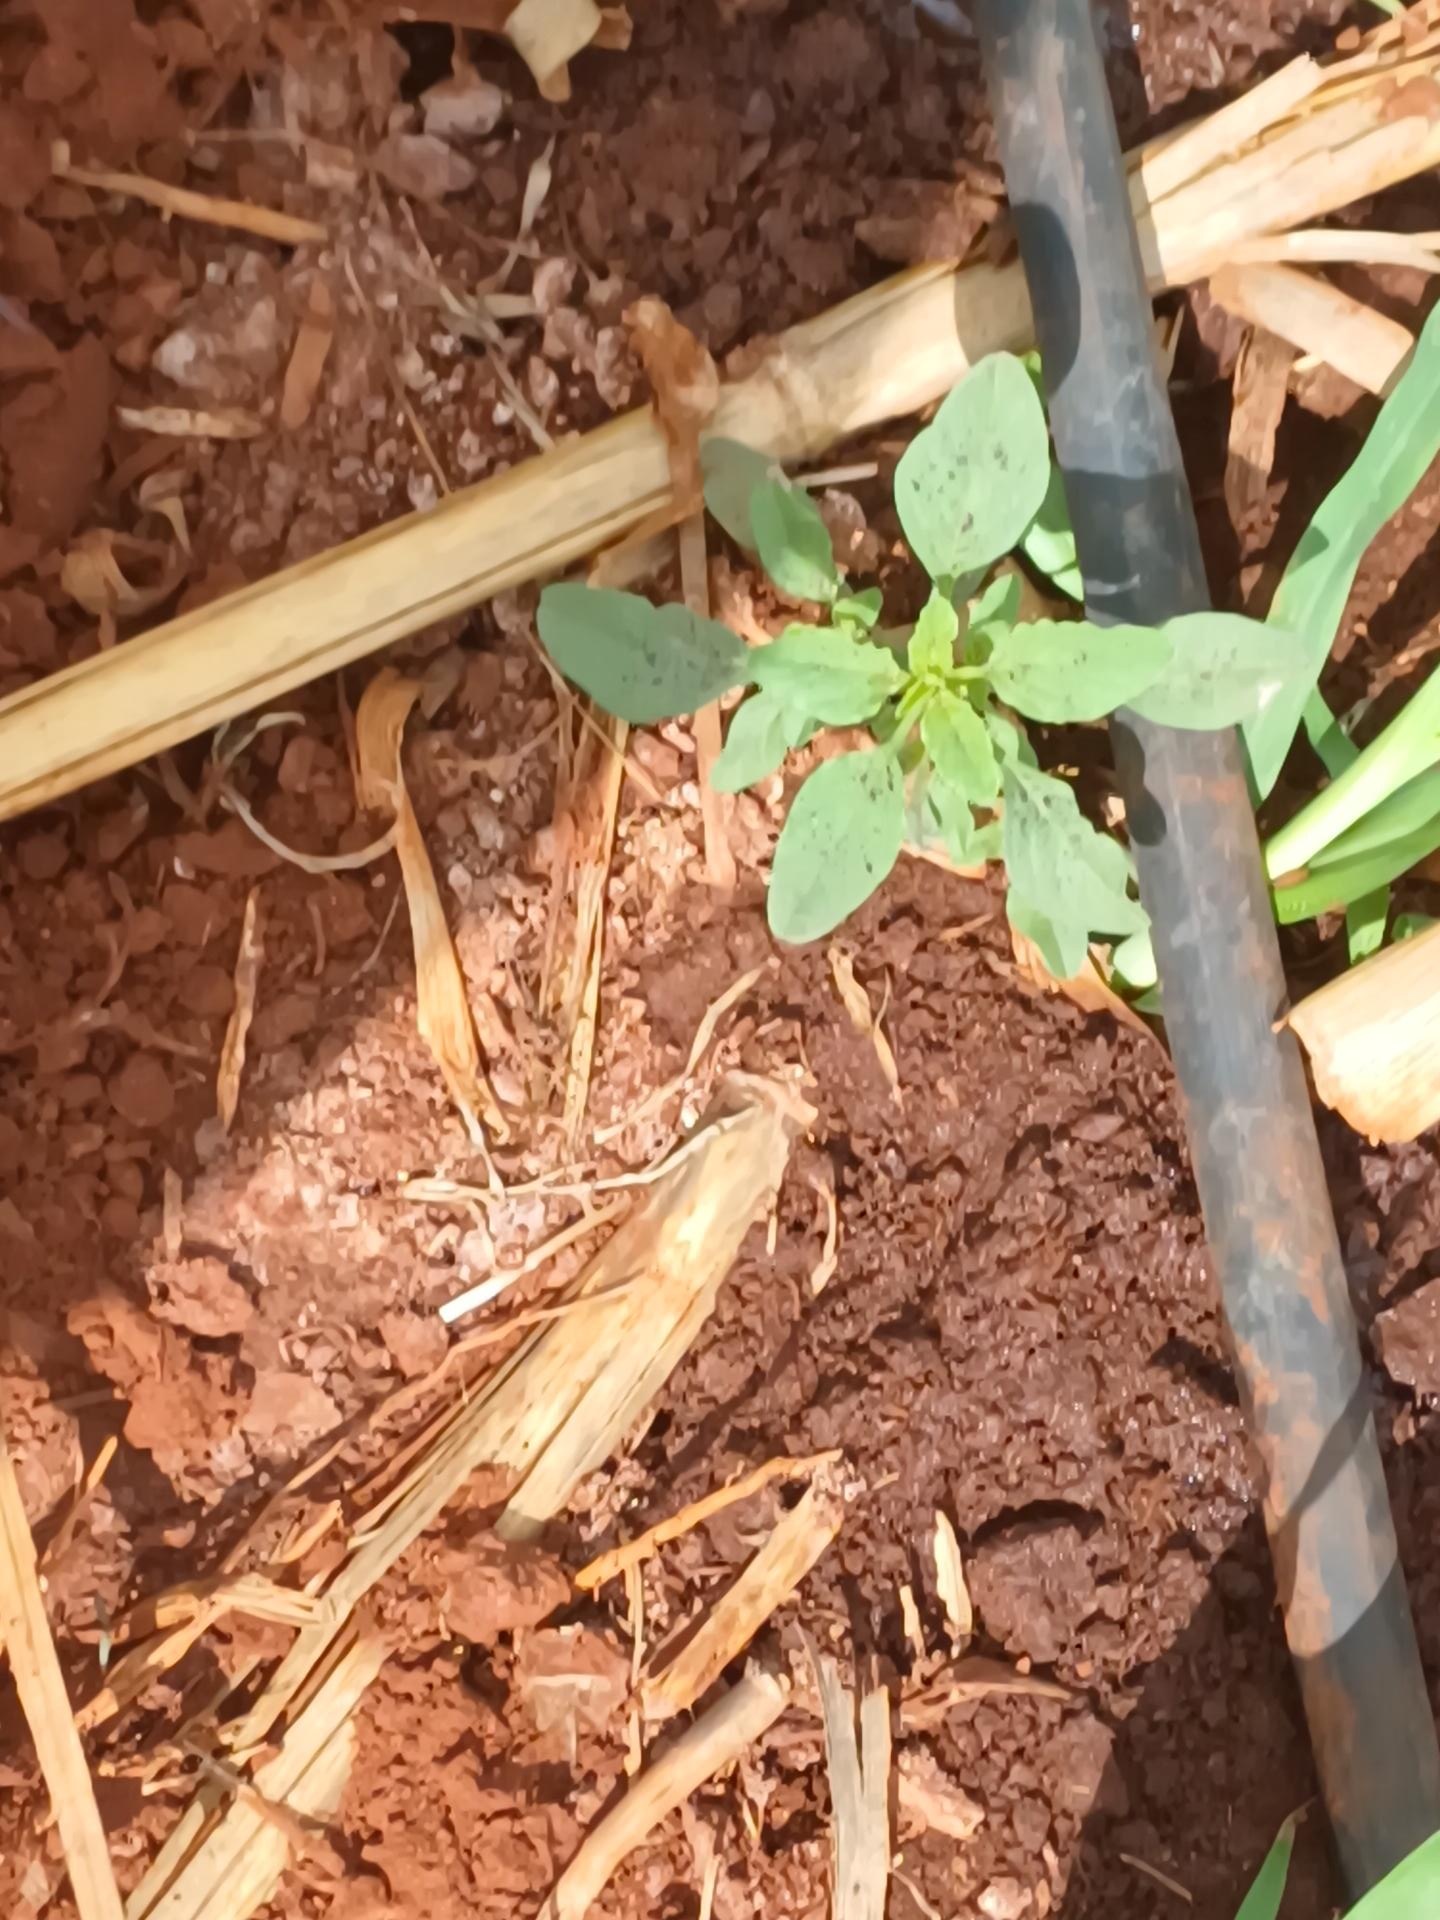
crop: sorghum
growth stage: vegetative
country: Kenya
